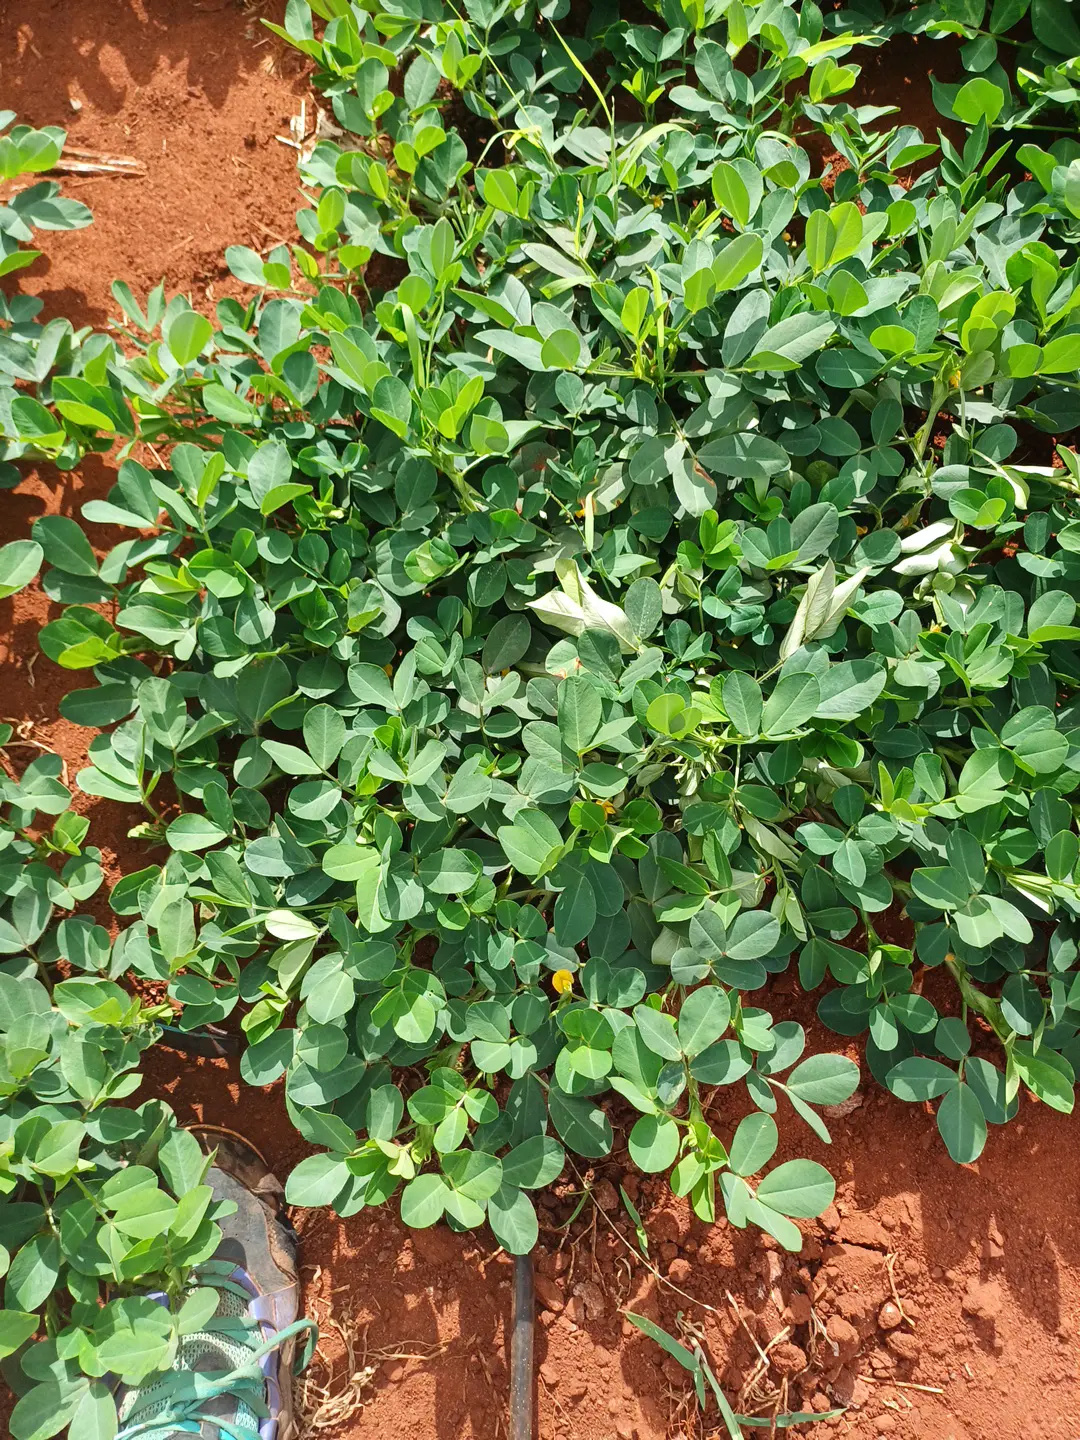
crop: groundnut
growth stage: pegging
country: Kenya
